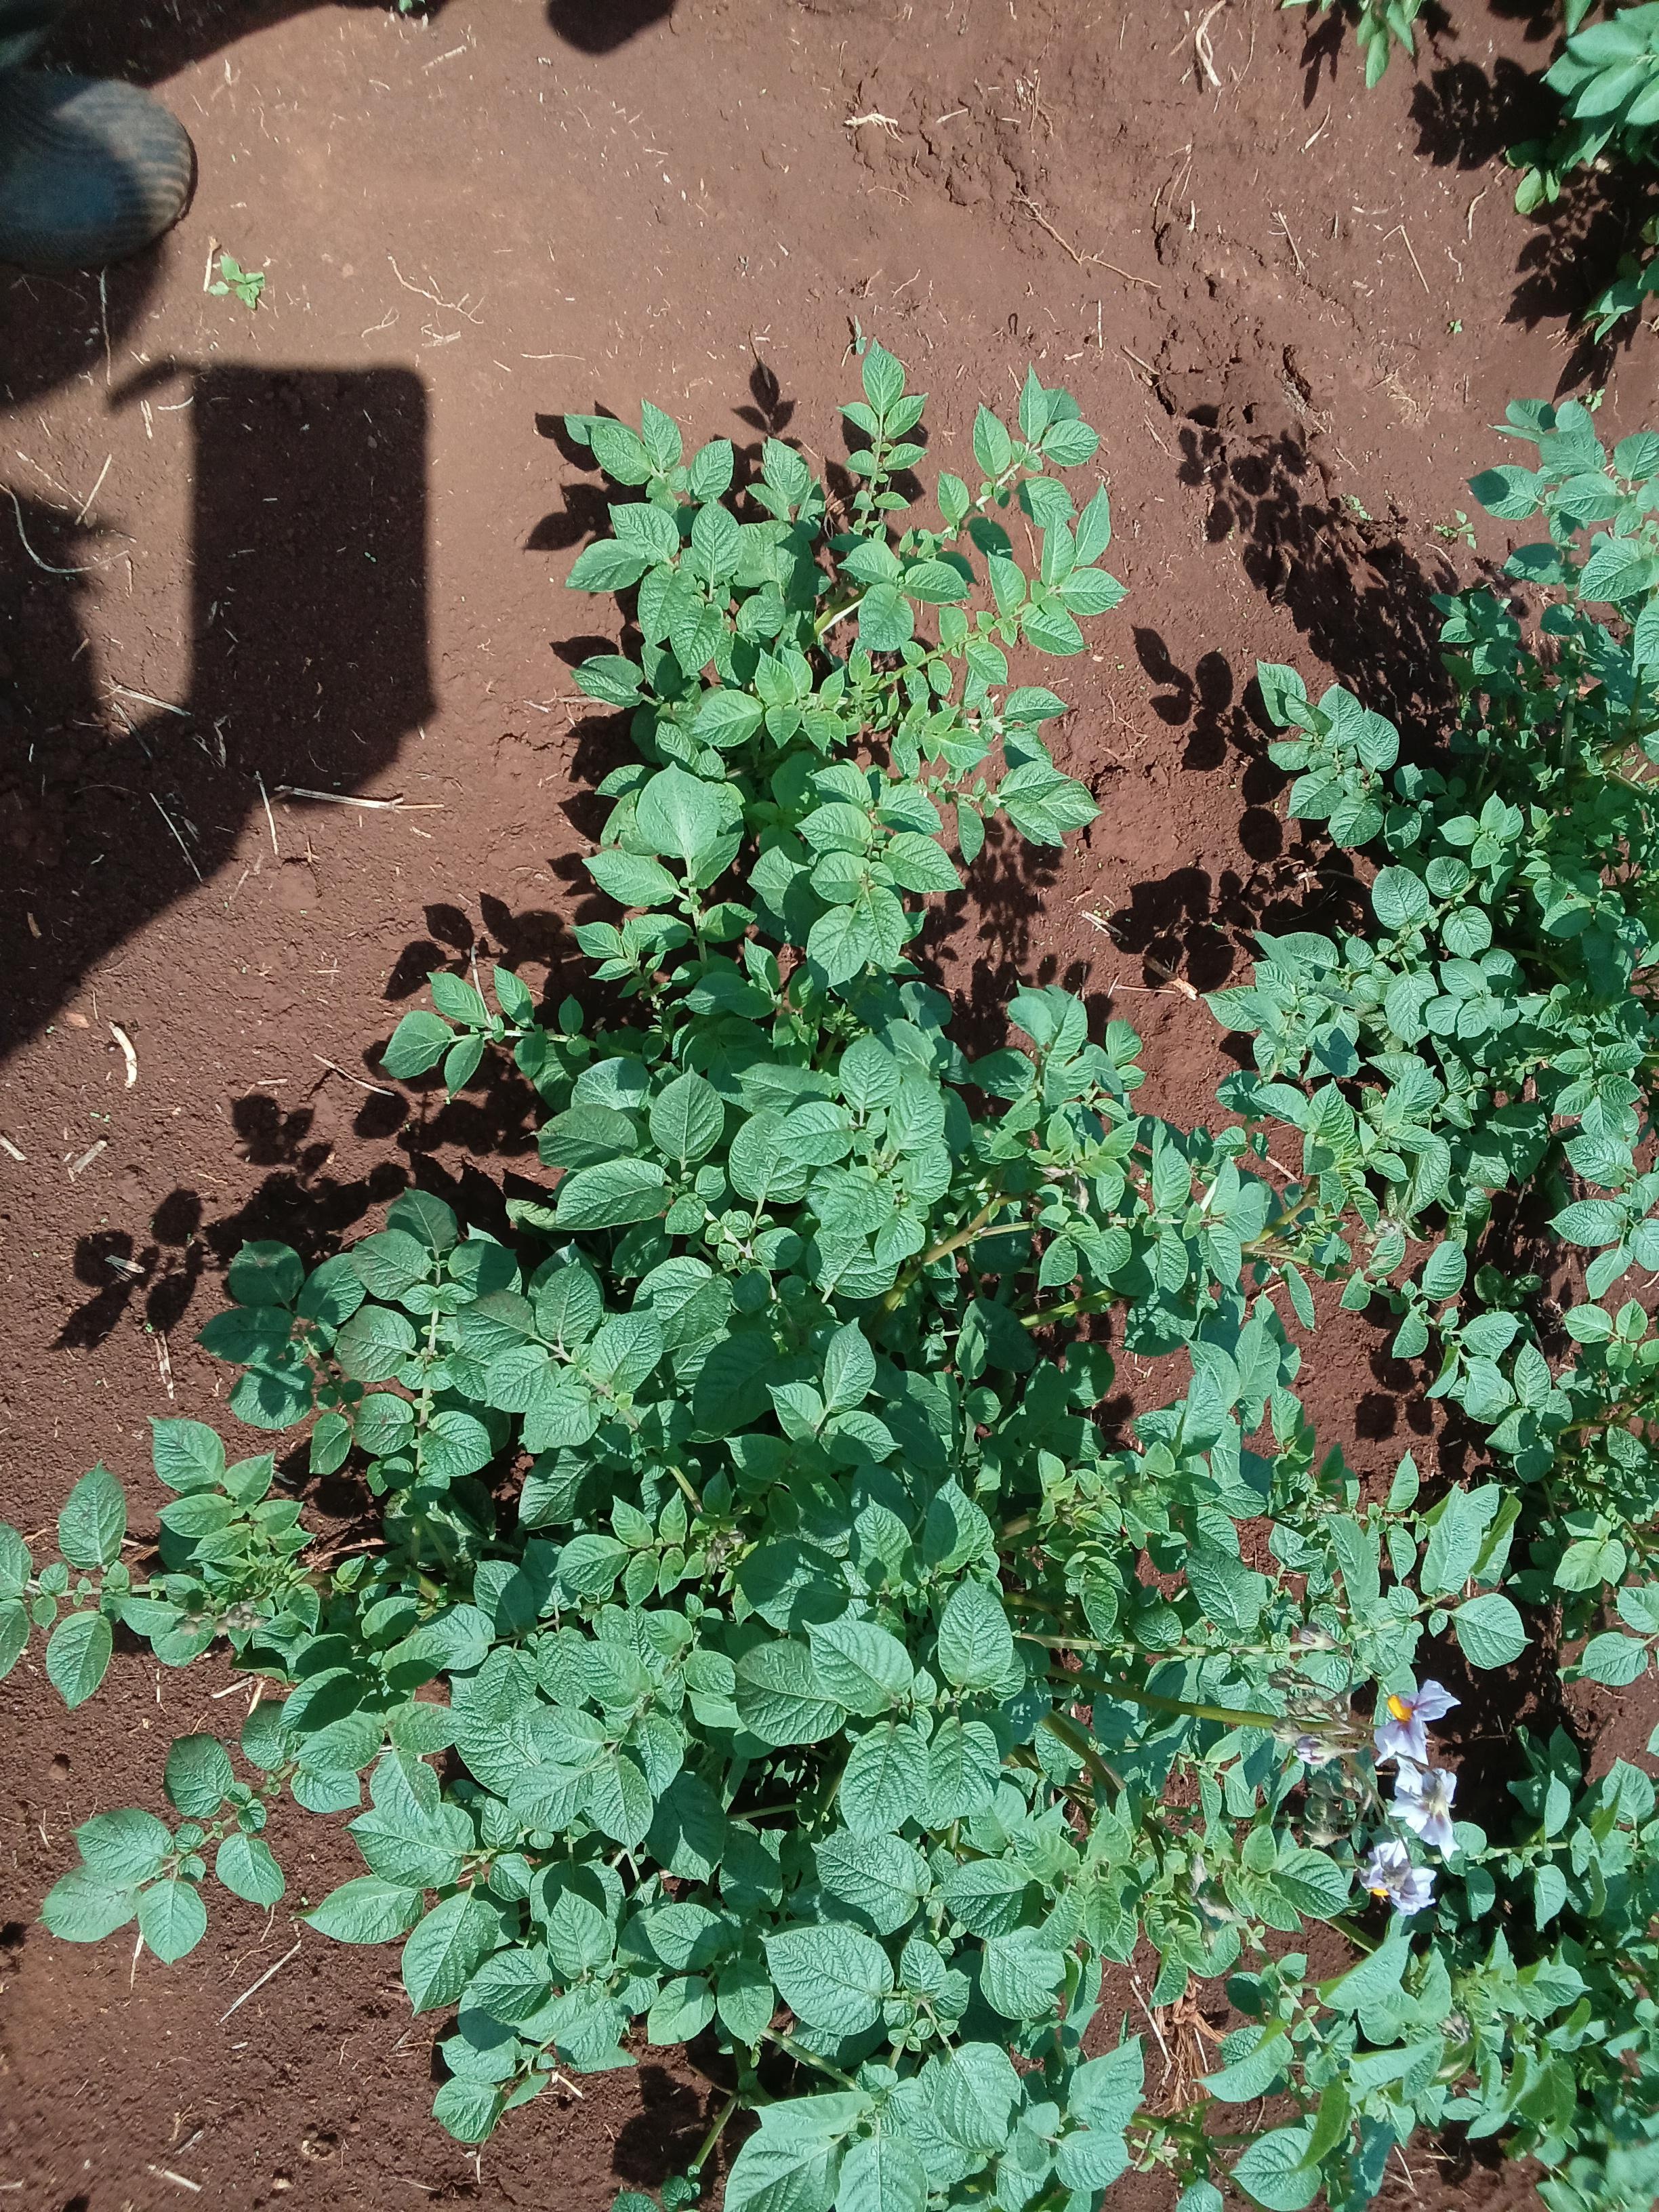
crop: potato
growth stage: flowering
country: Kenya
